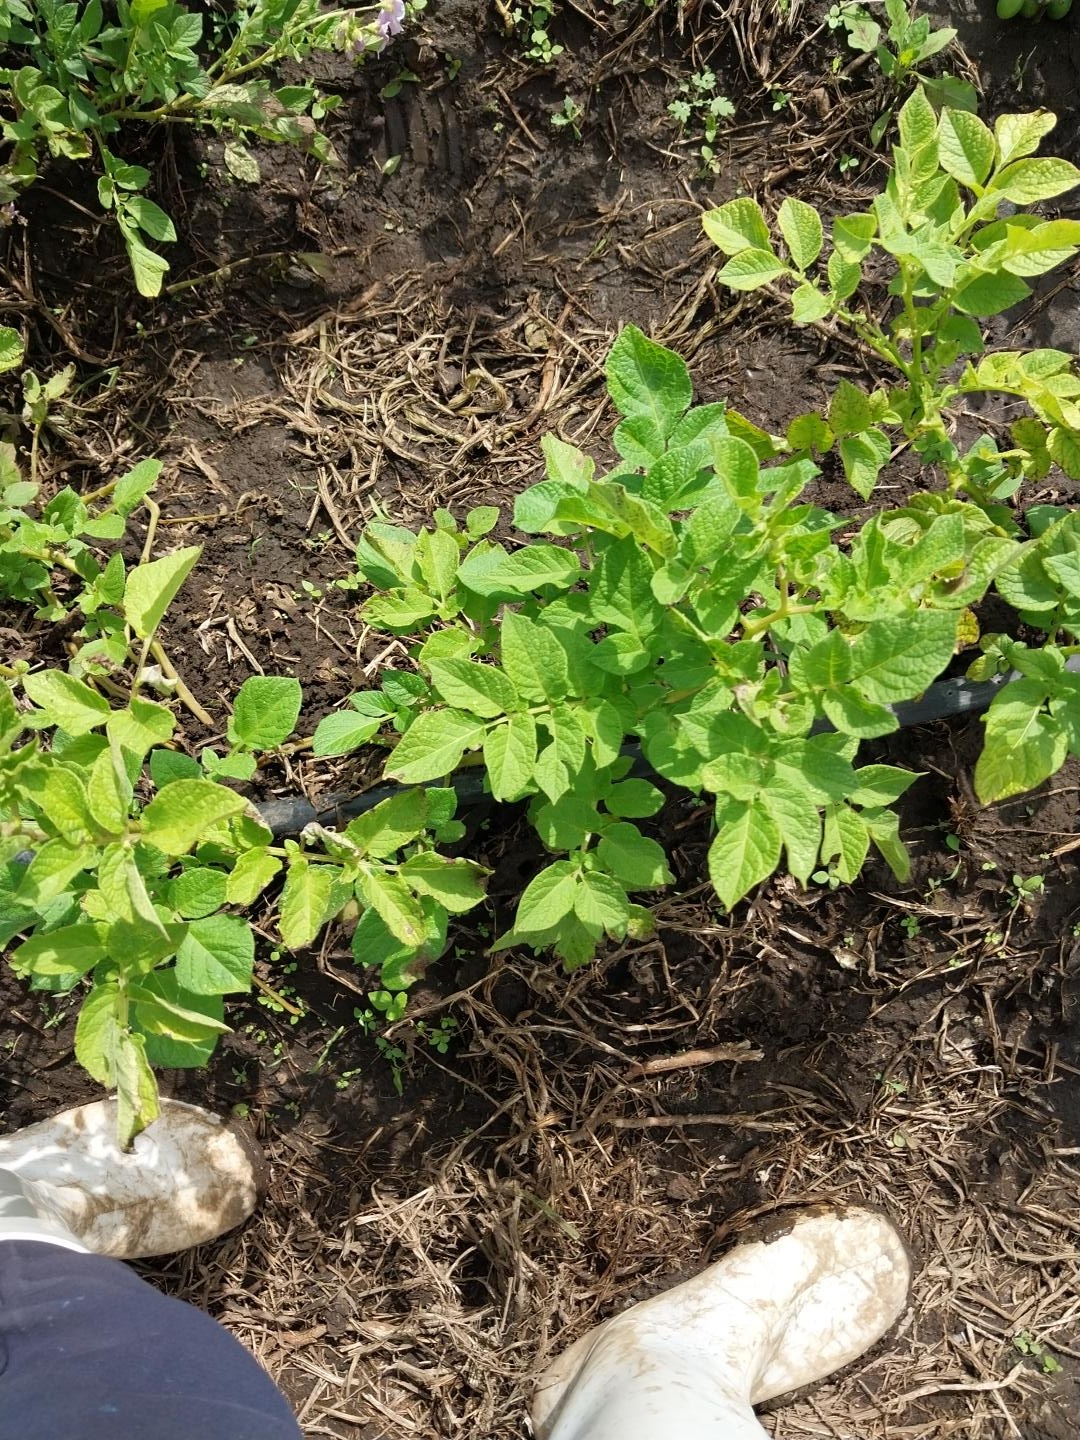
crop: potato
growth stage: flowering
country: Tanzania
